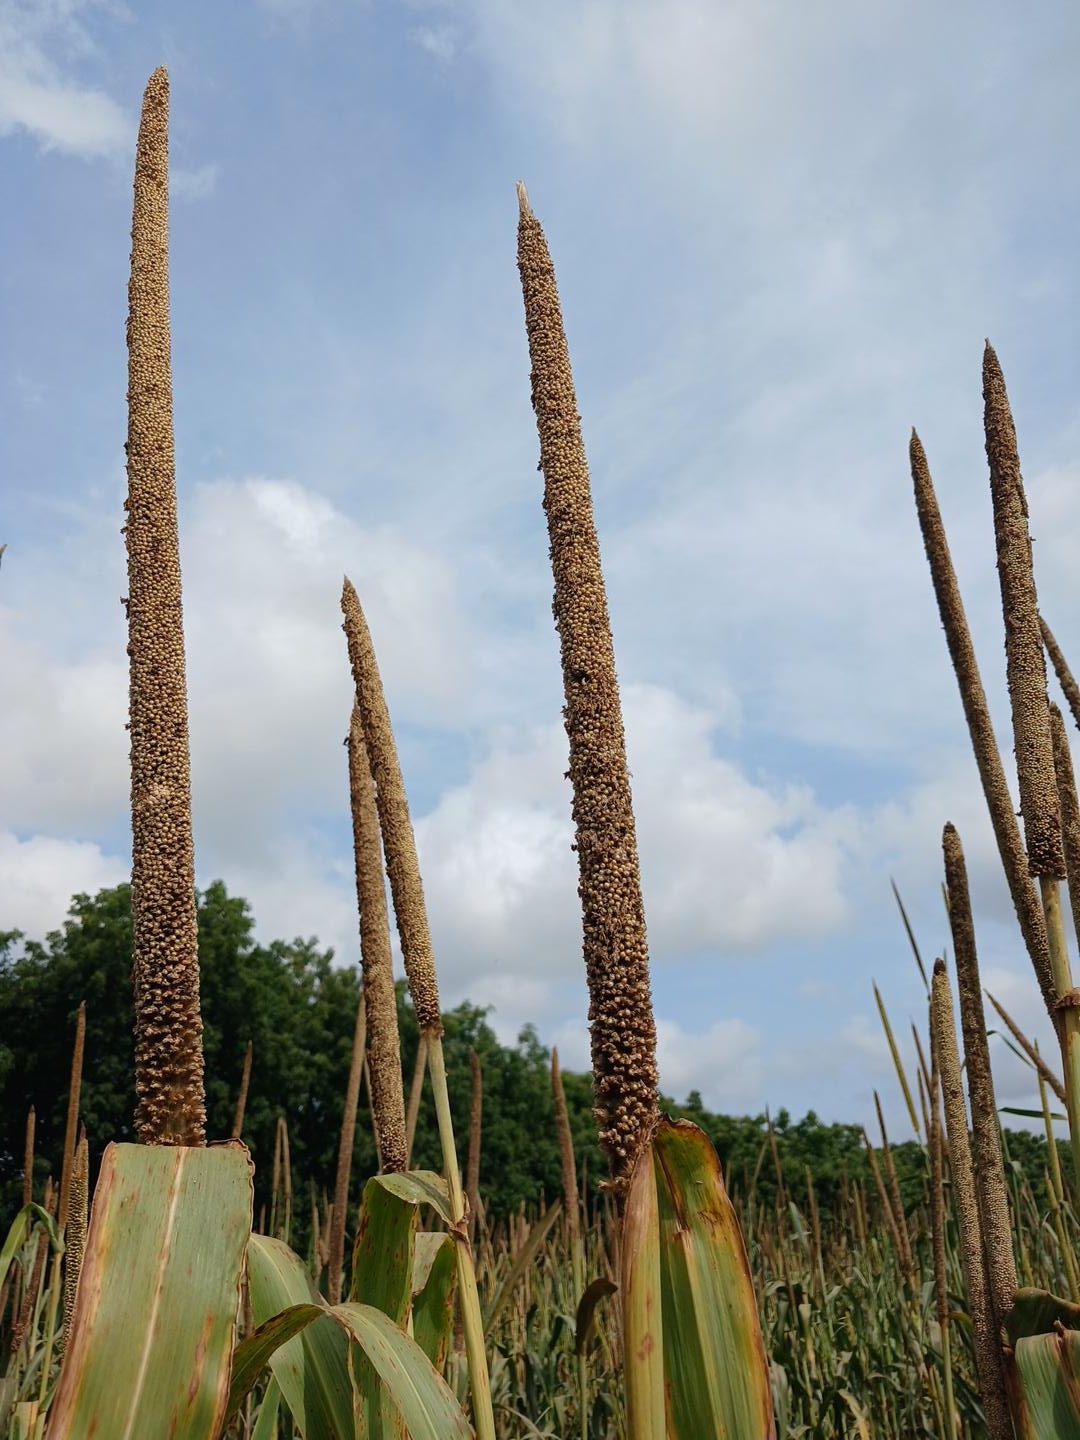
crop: pearl millet
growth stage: maturity
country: Senegal
